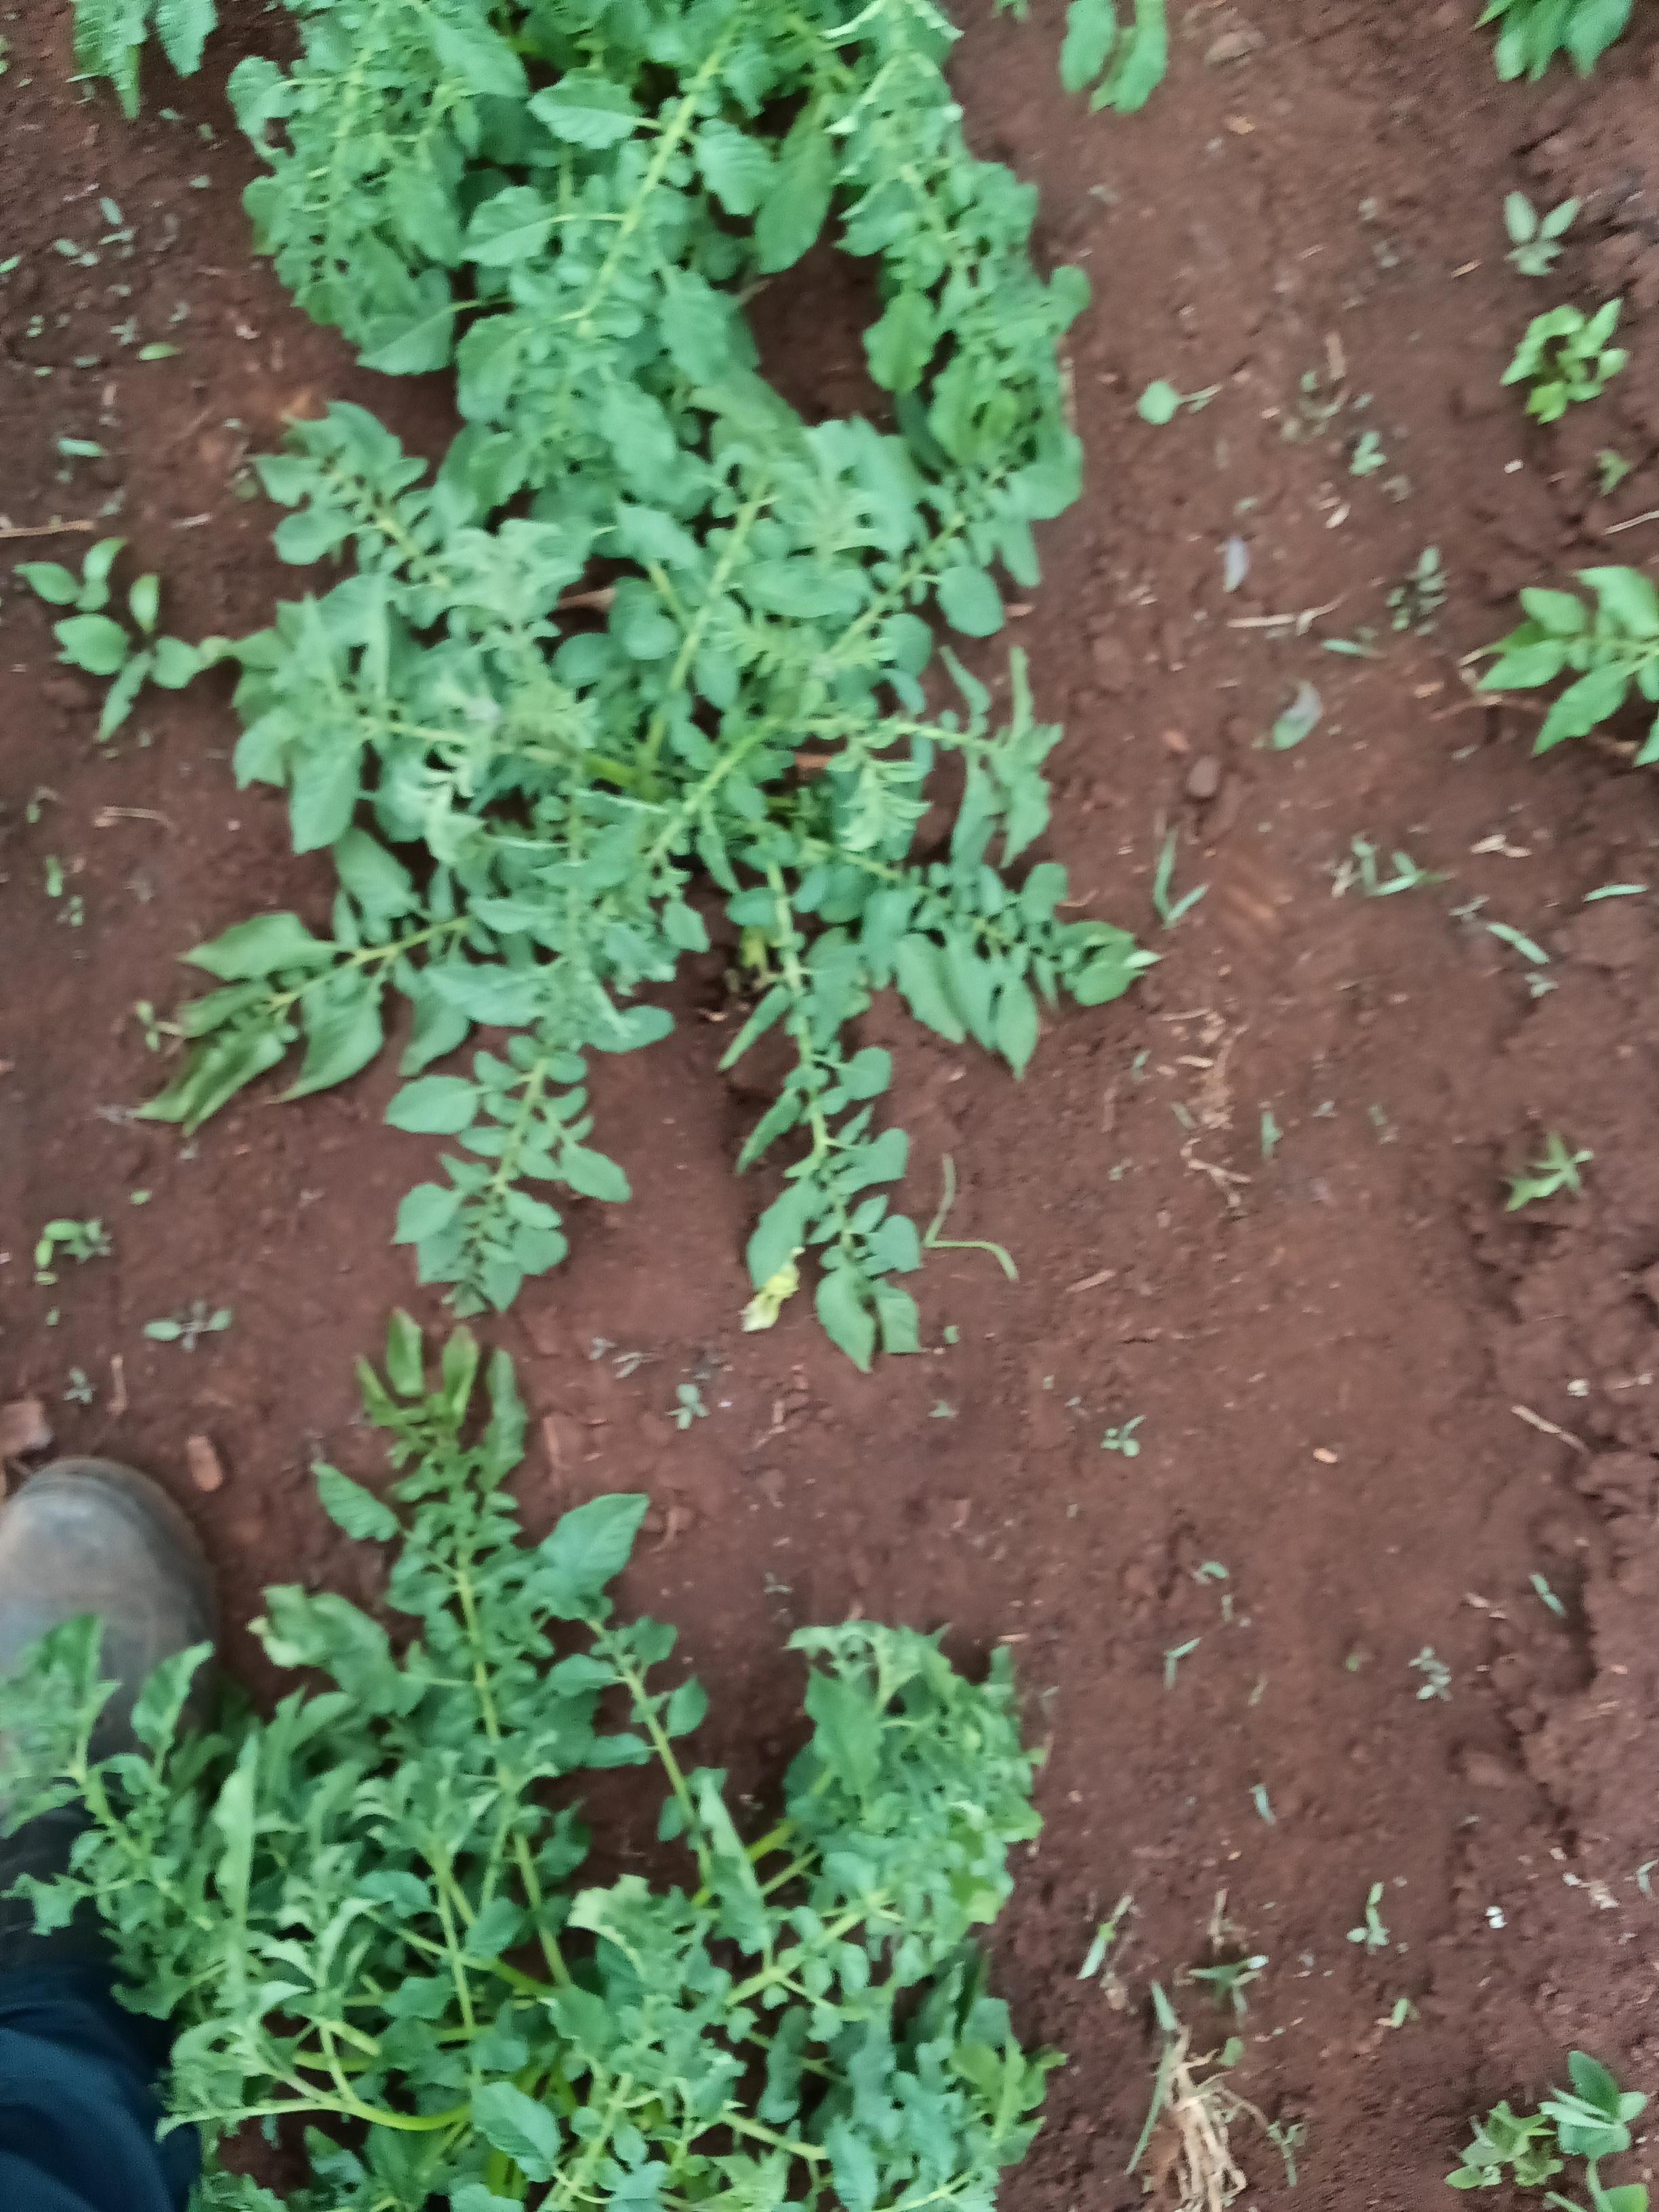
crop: potato
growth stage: vegetative
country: Kenya
